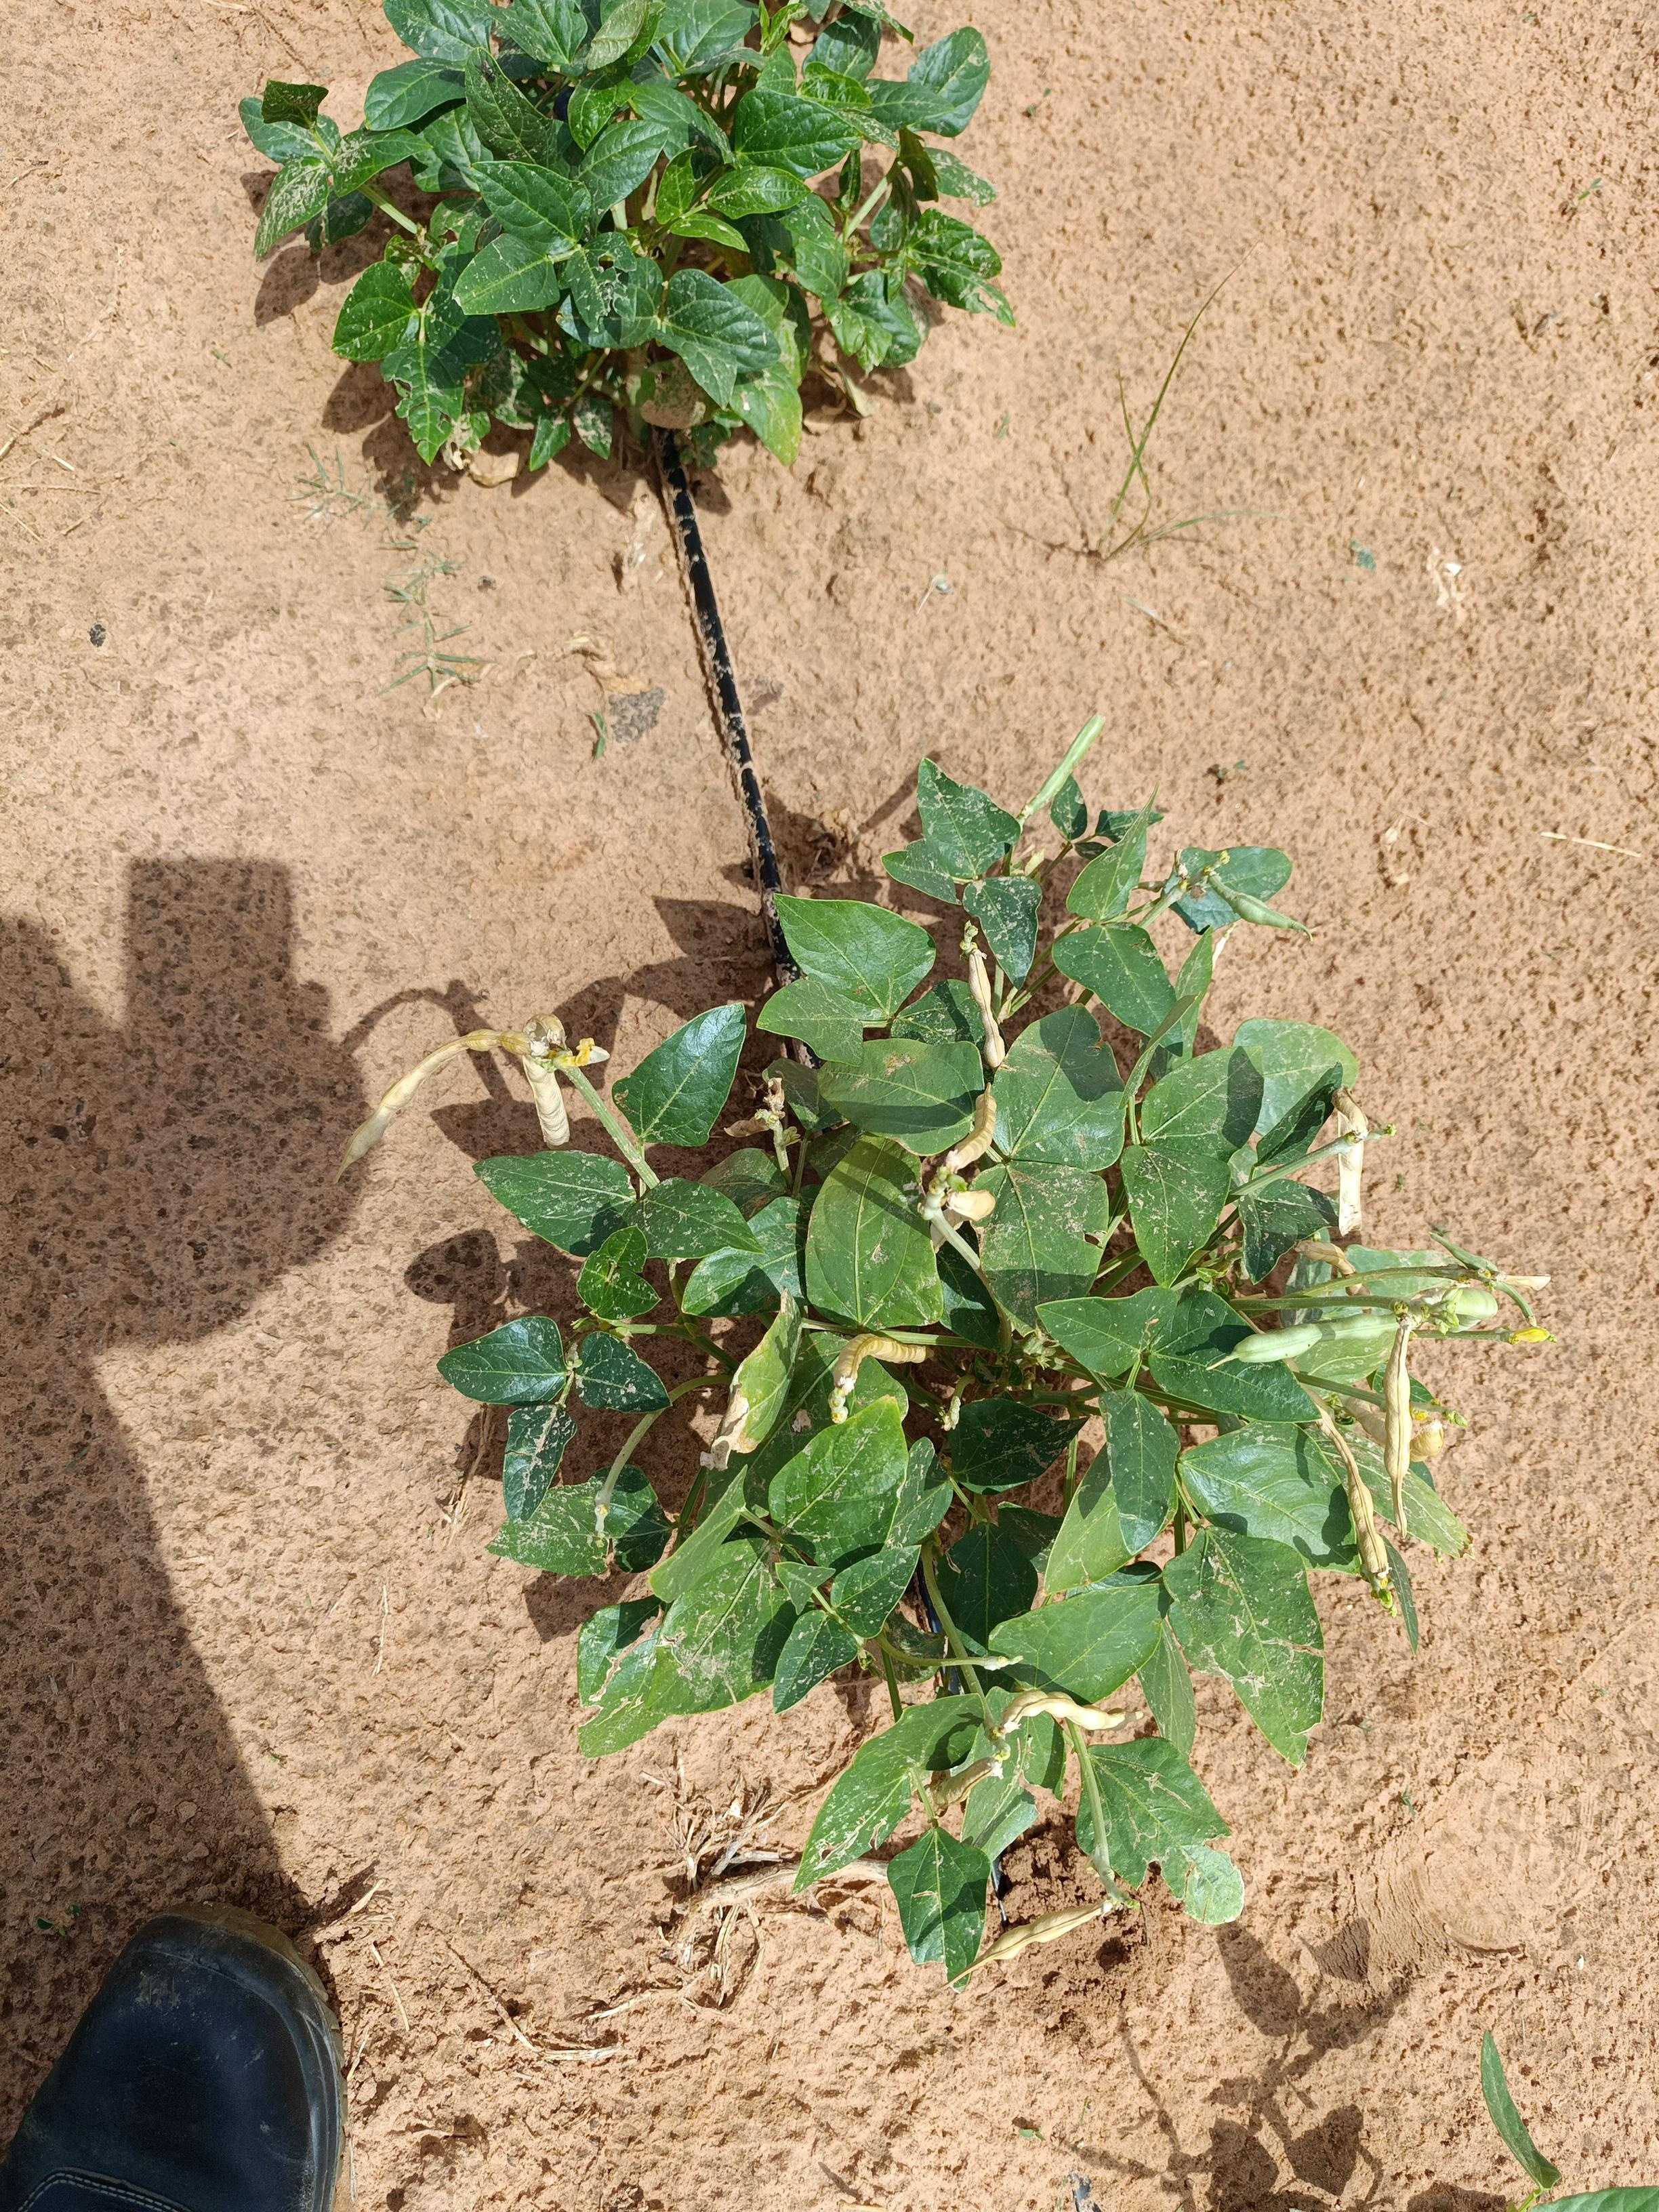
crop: cowpea
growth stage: development pod
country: Nigeria
